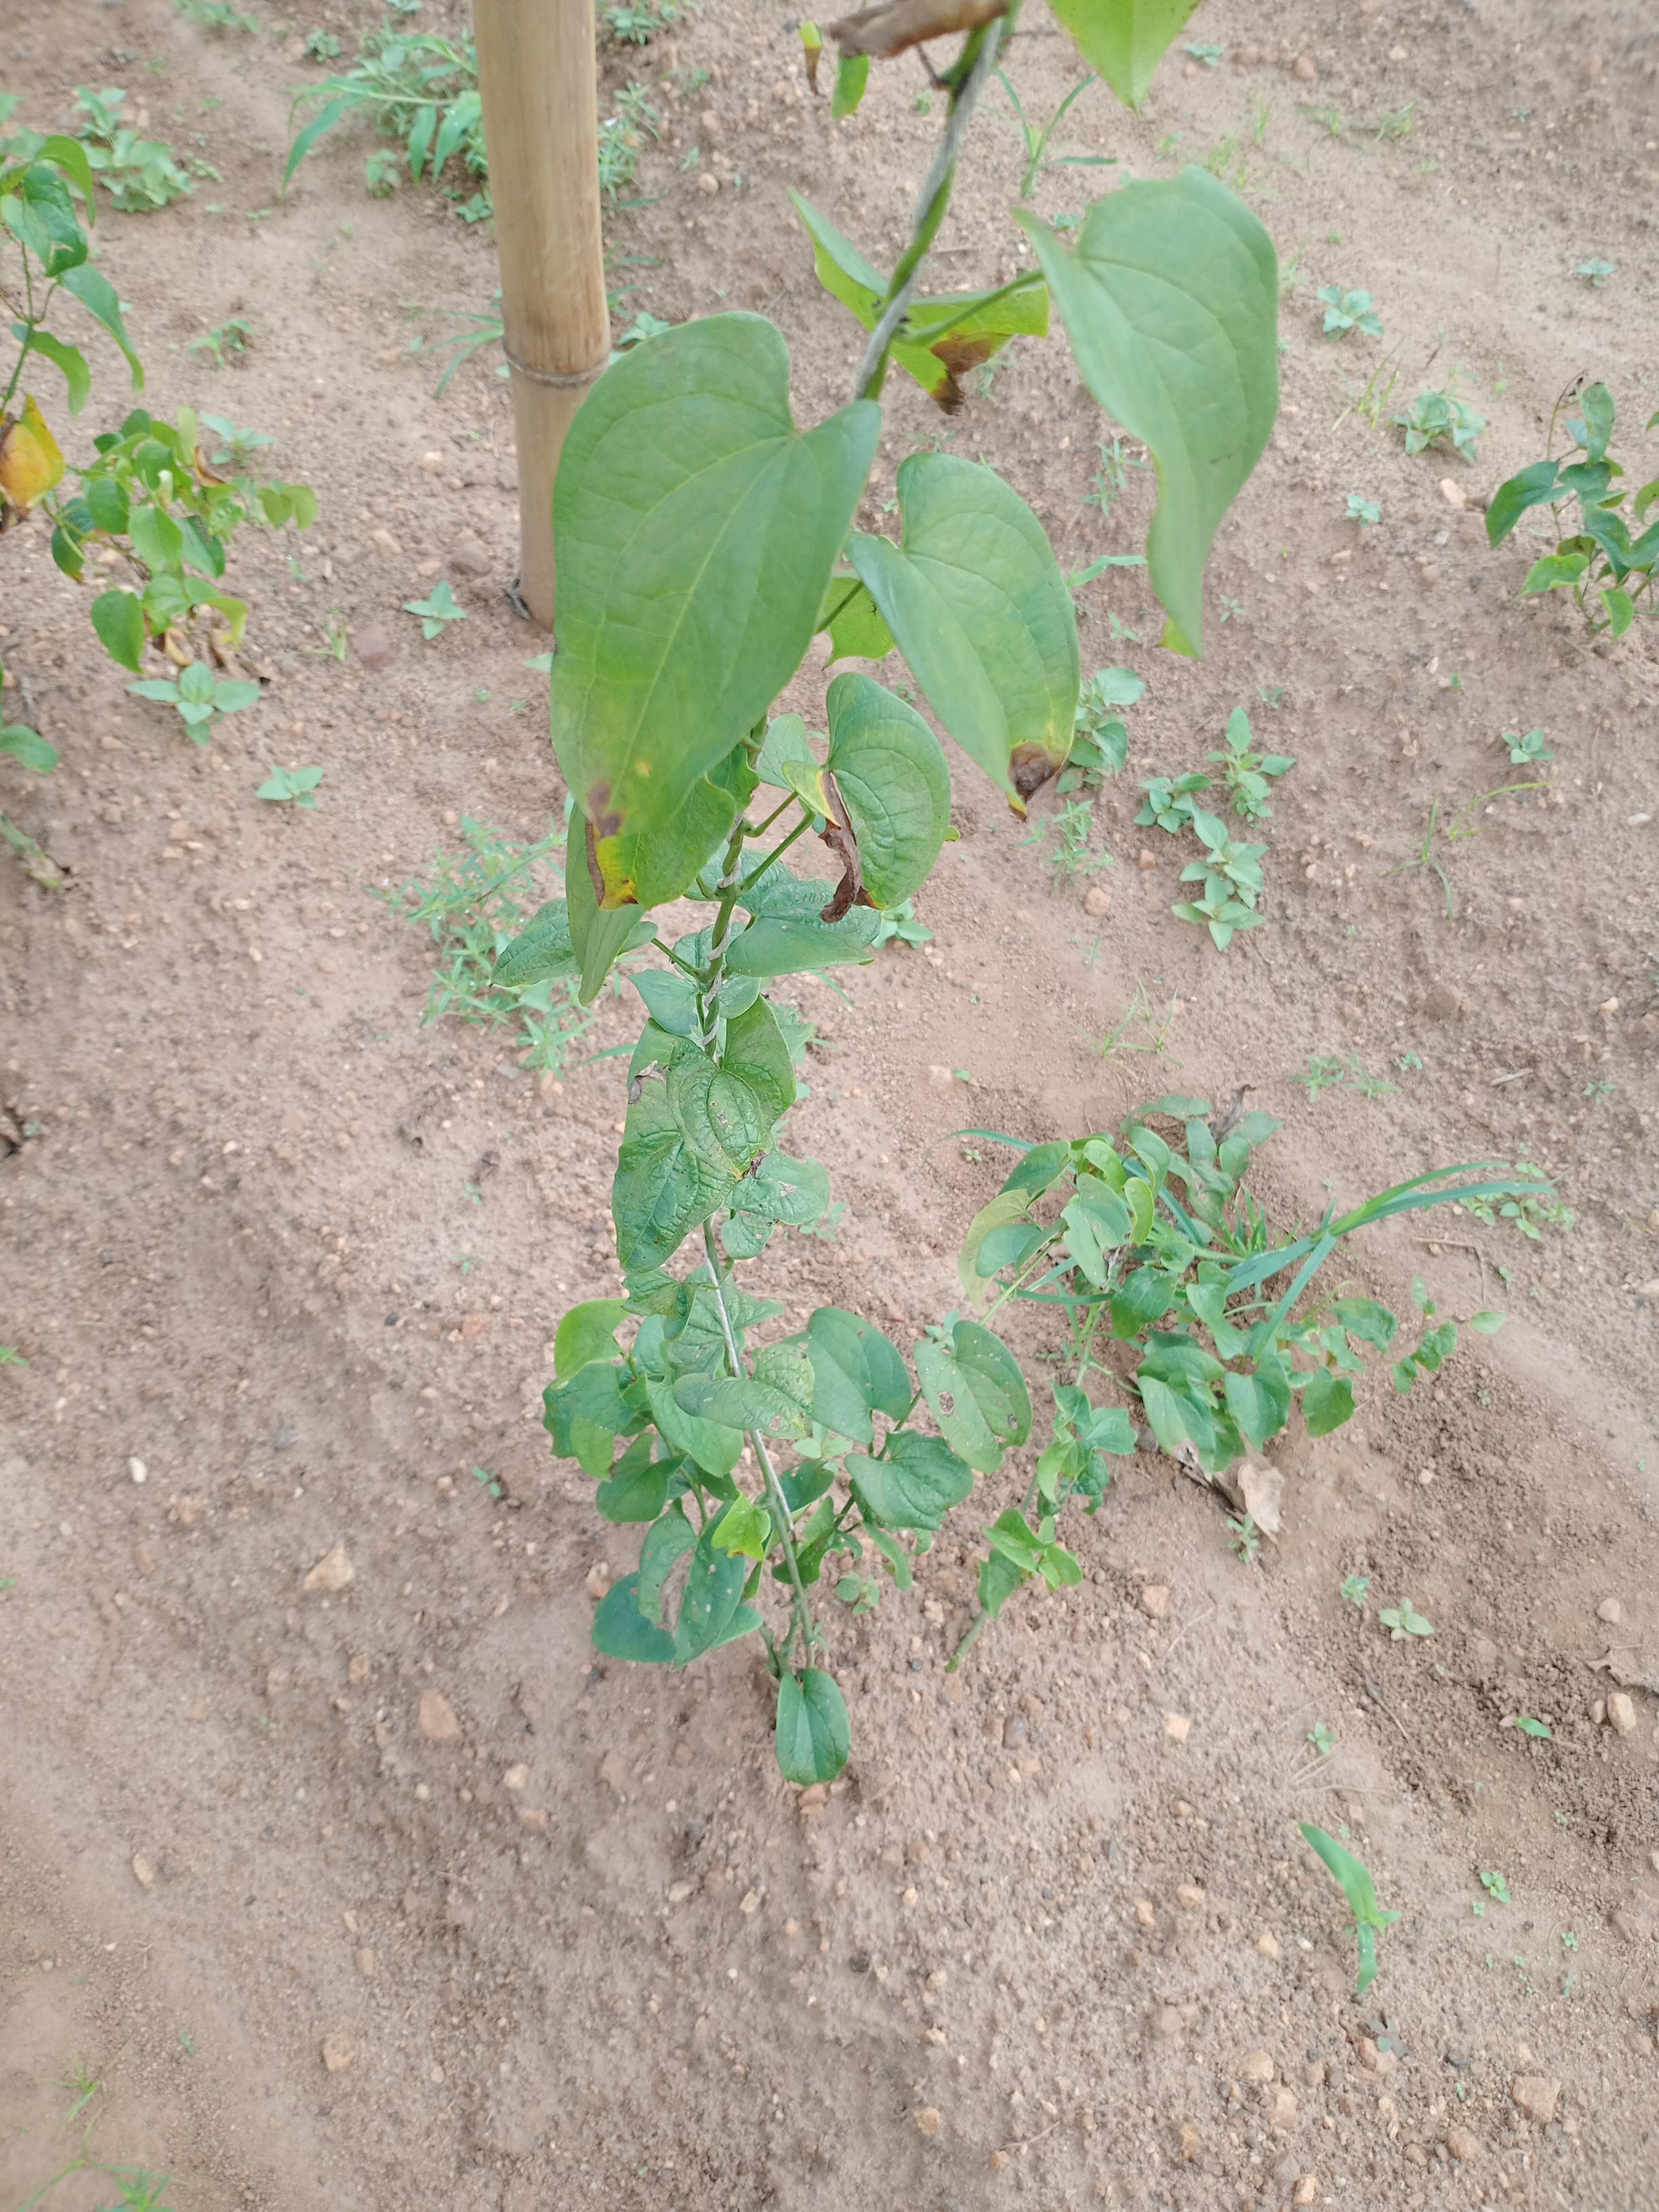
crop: yam
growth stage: vegetative
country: Nigeria
